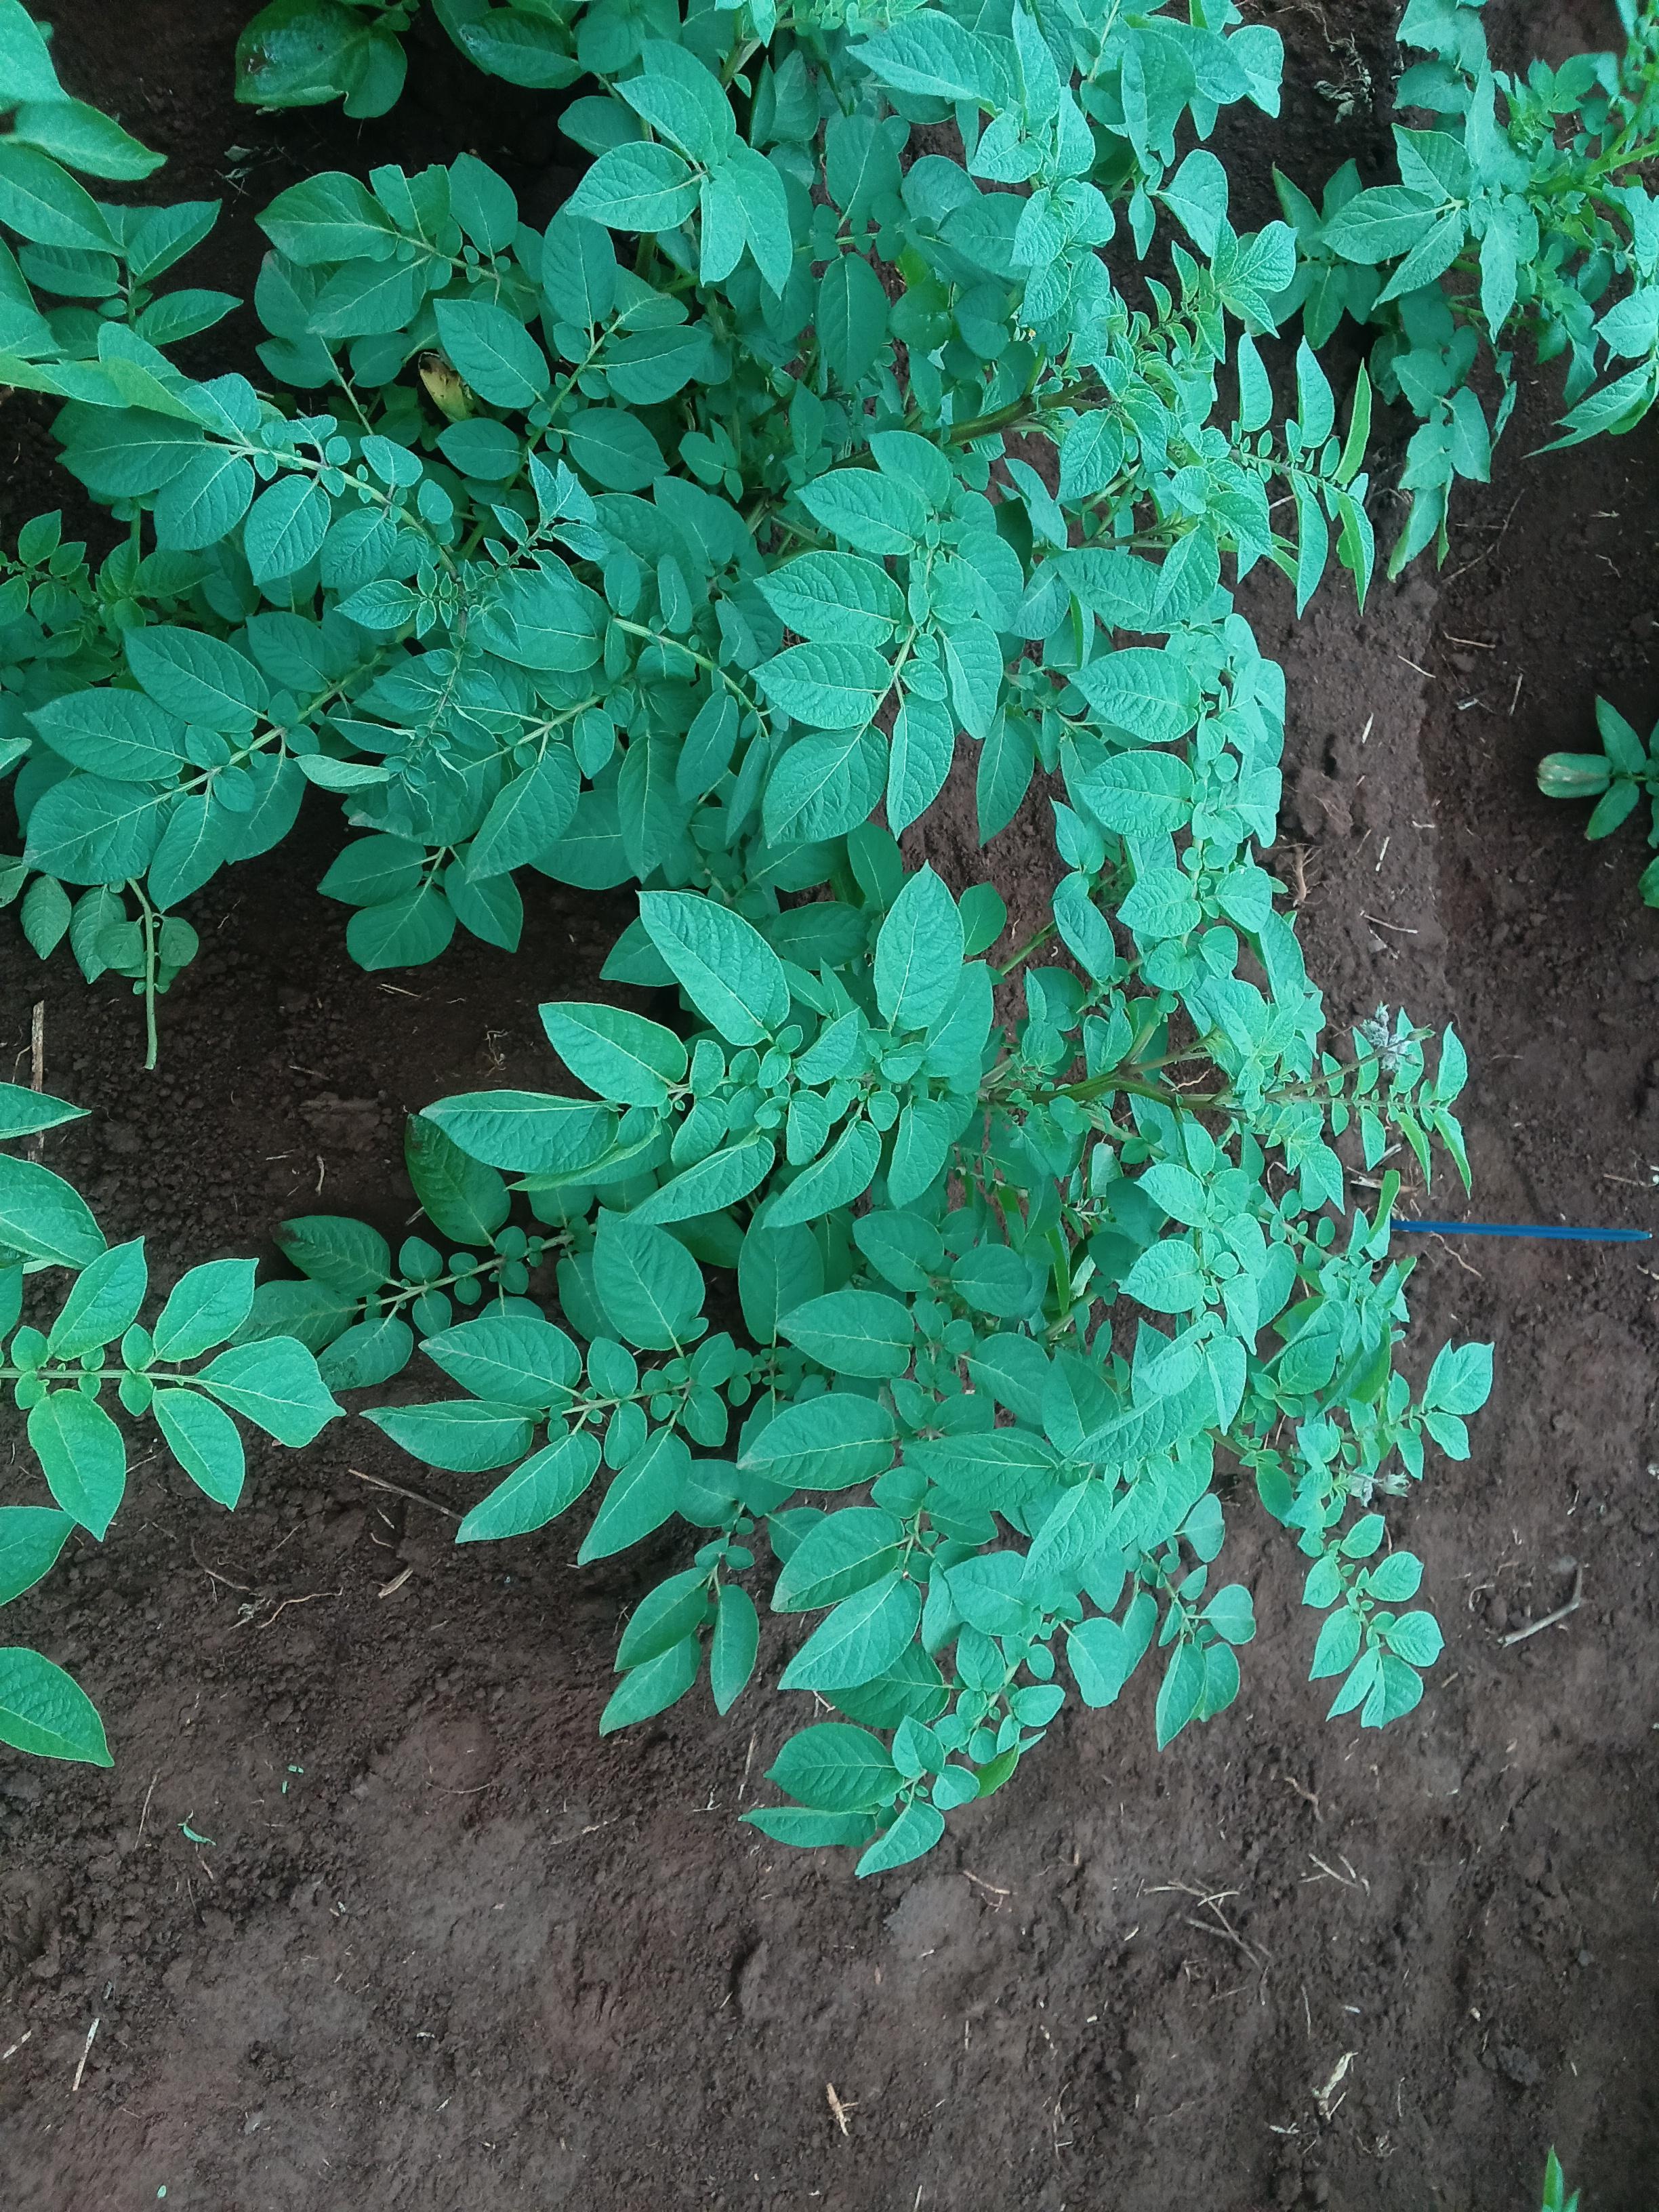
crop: potato
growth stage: vegetative
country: Kenya
